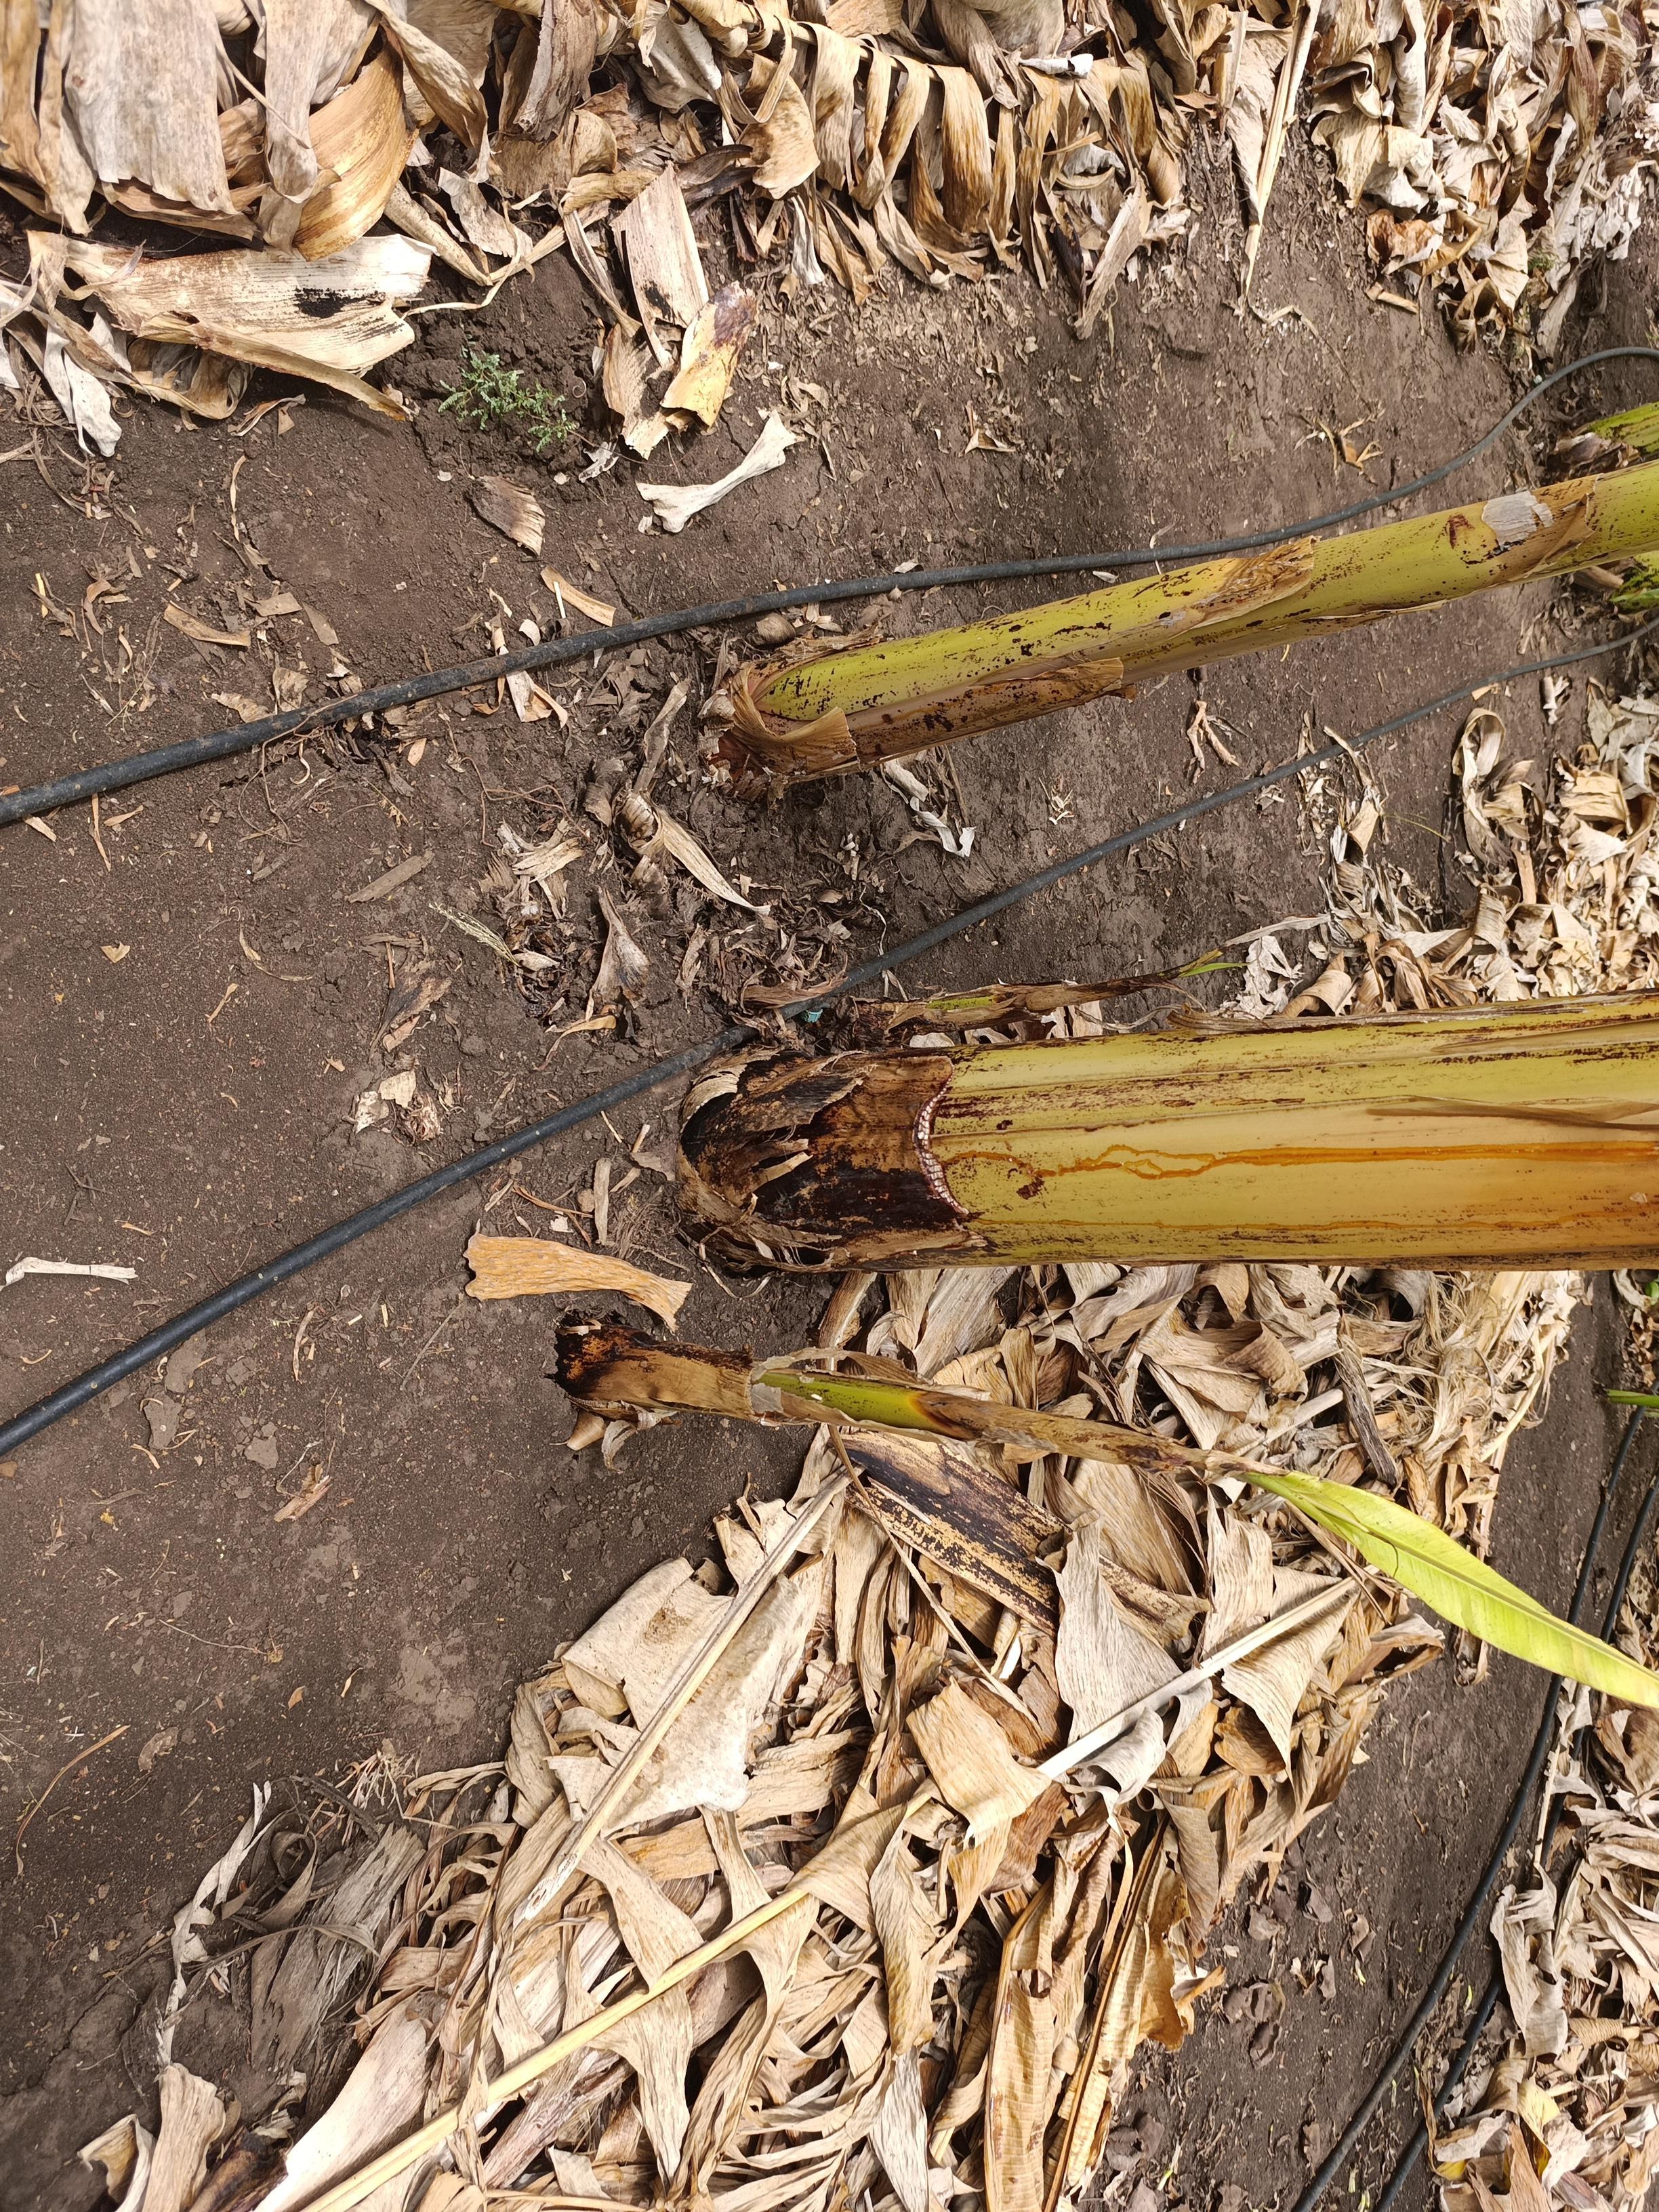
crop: banana
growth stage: emergence sucker
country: Tanzania
